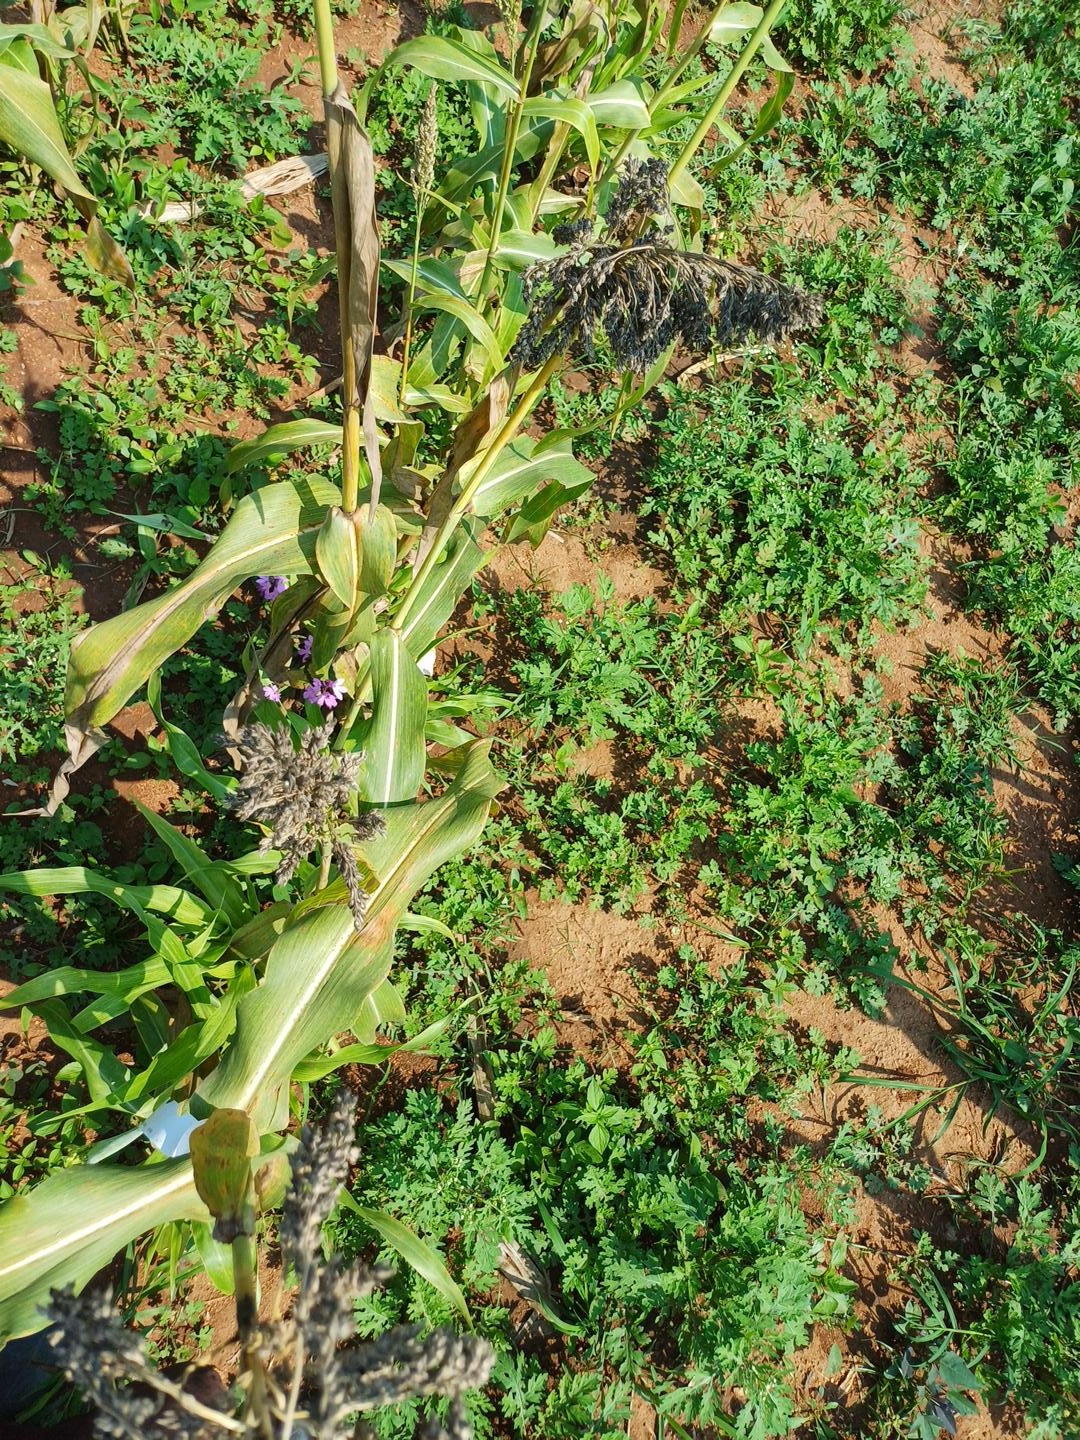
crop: sorghum
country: Kenya
